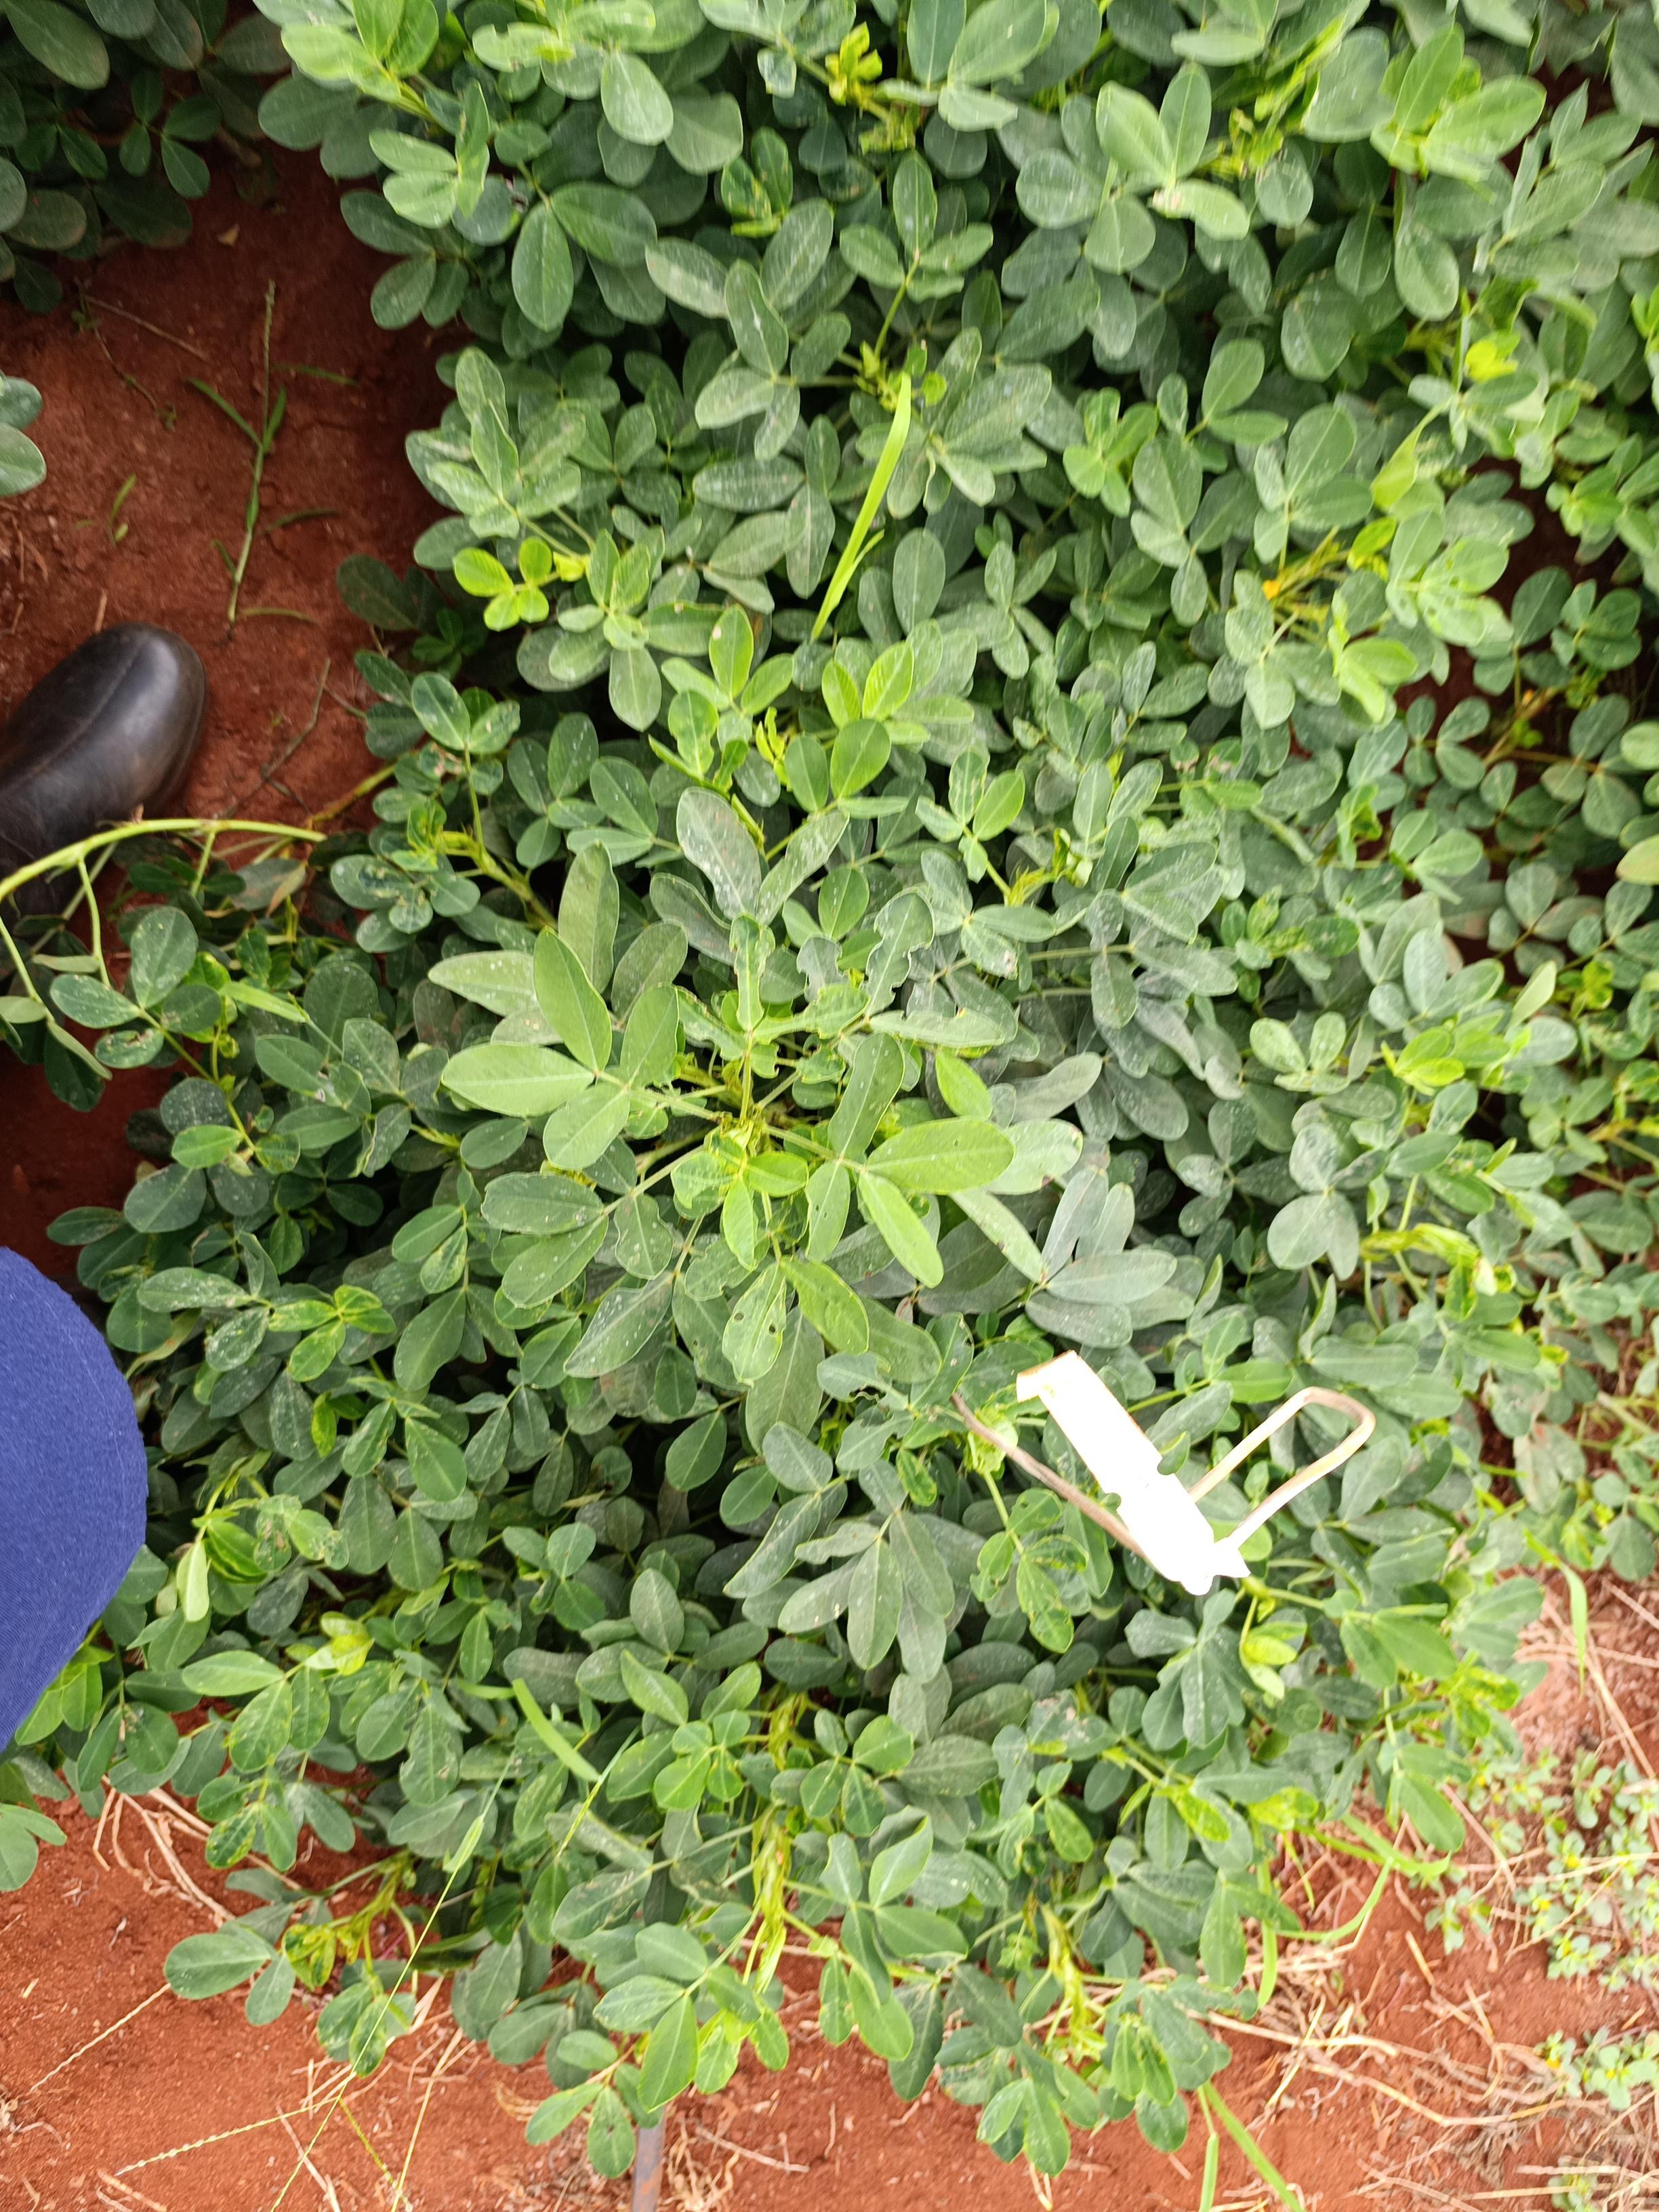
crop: groundnut
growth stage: pegging
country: Kenya
